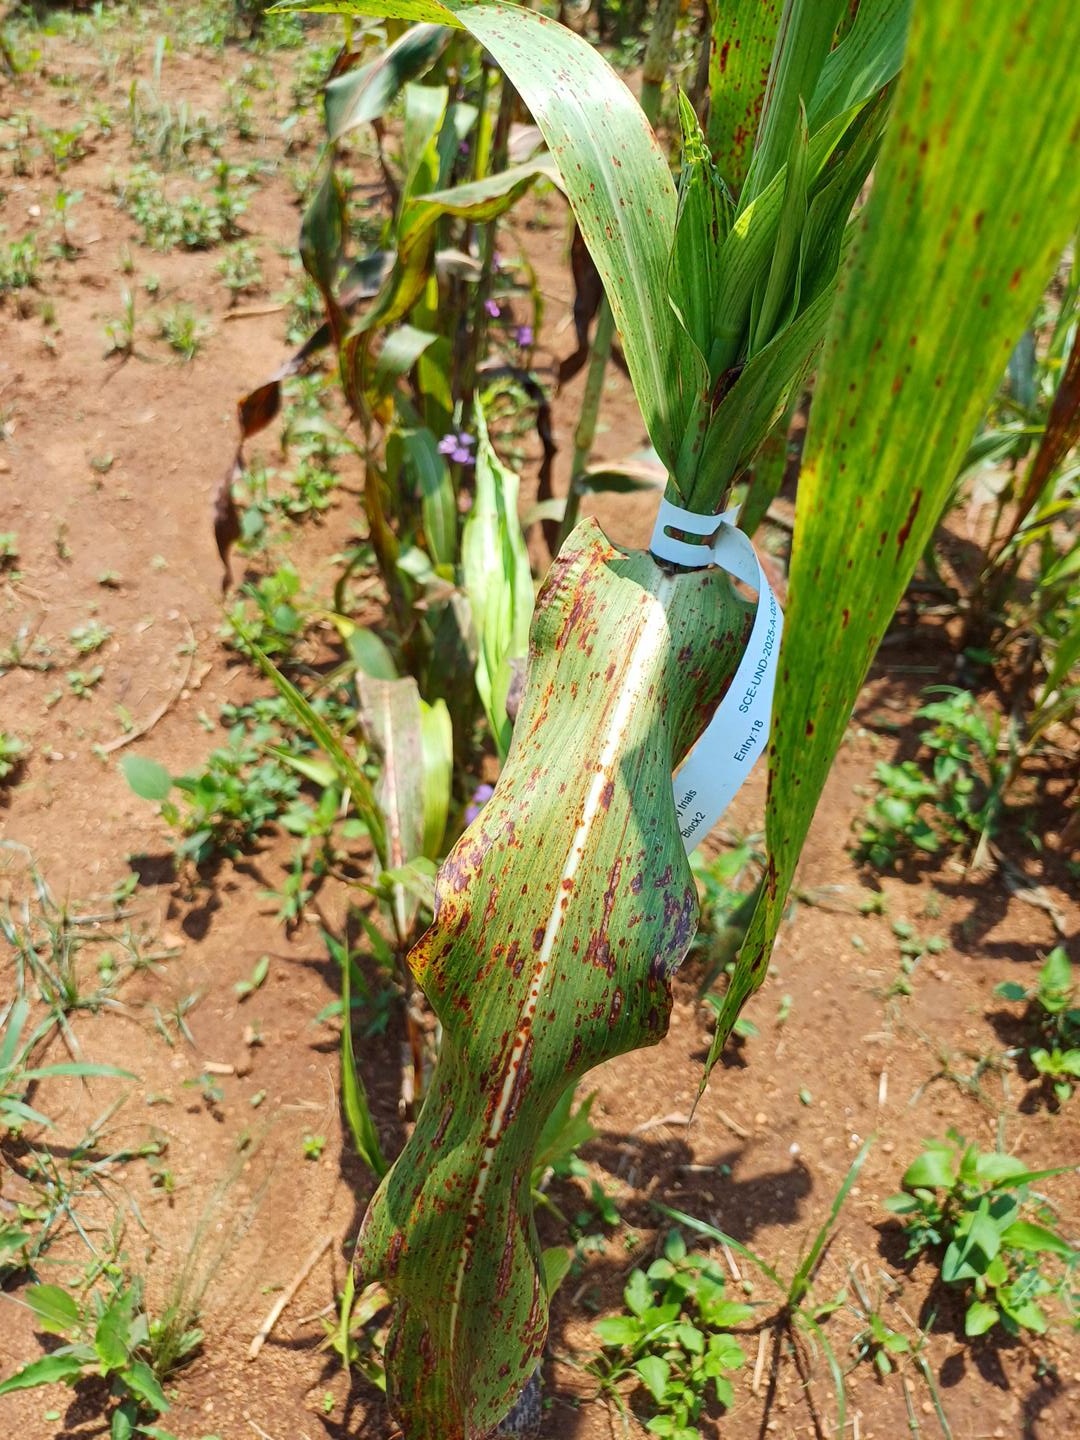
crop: sorghum
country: Kenya
